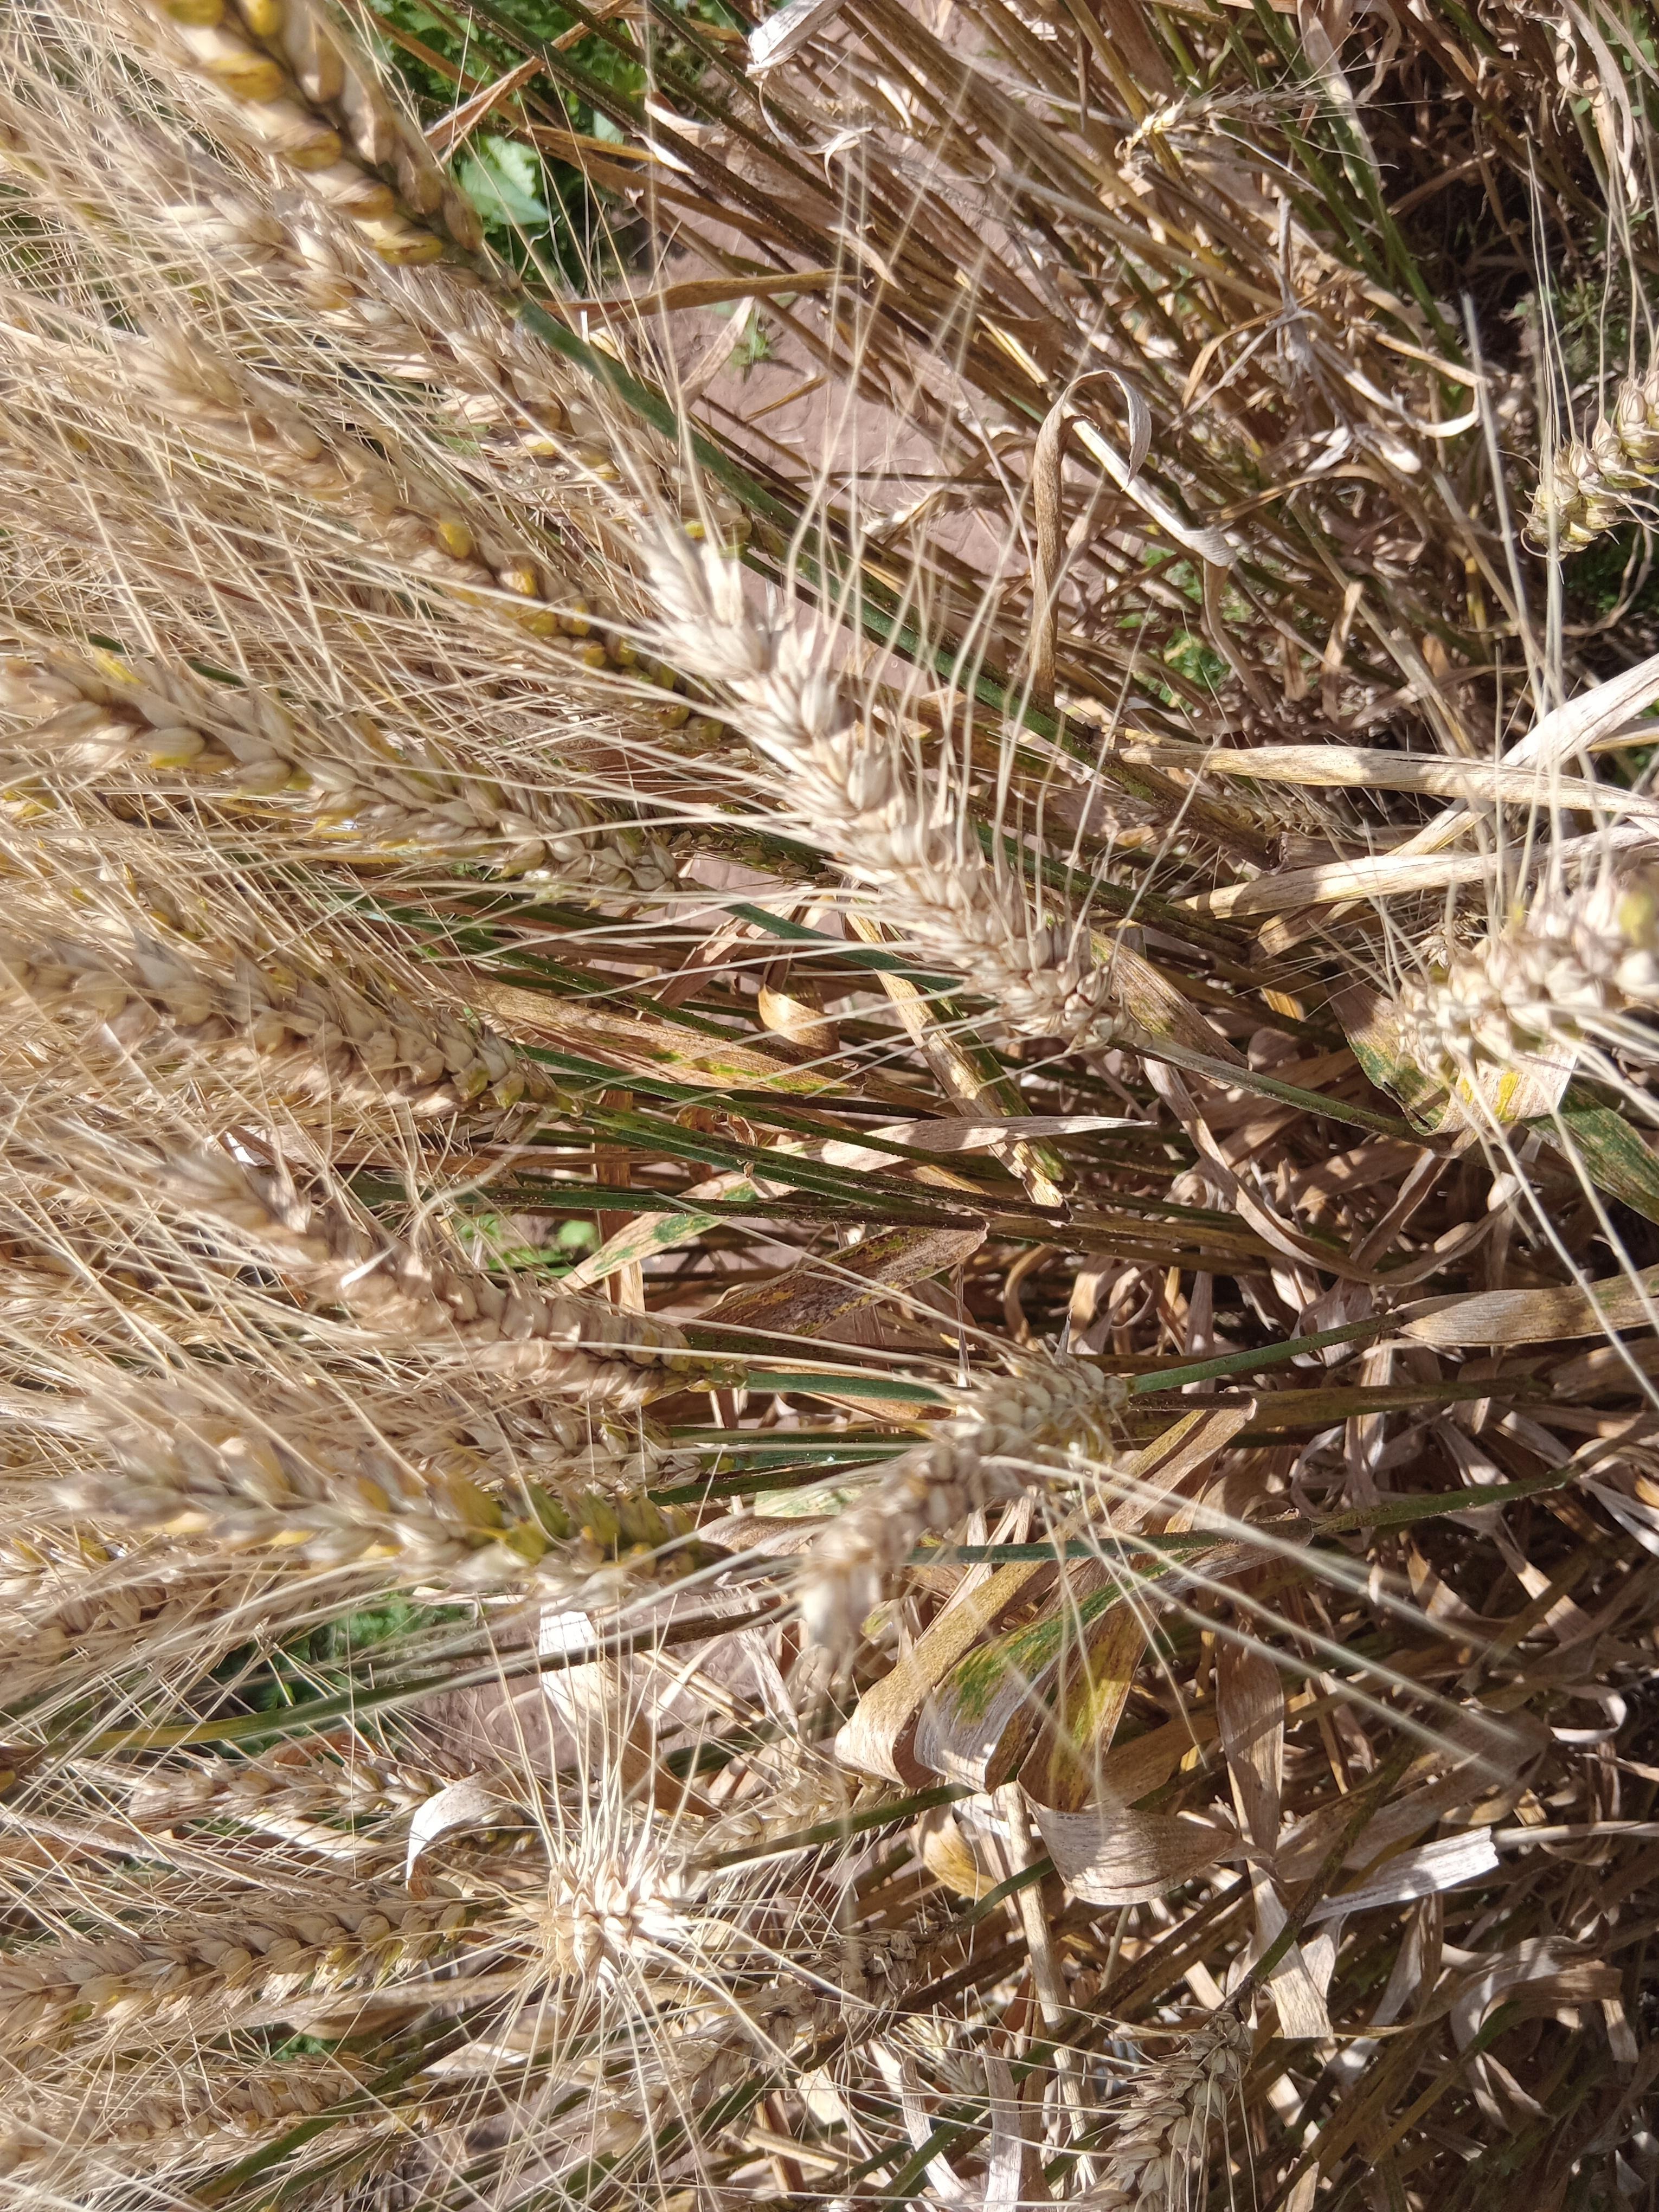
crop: wheat
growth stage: maturity
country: Kenya
